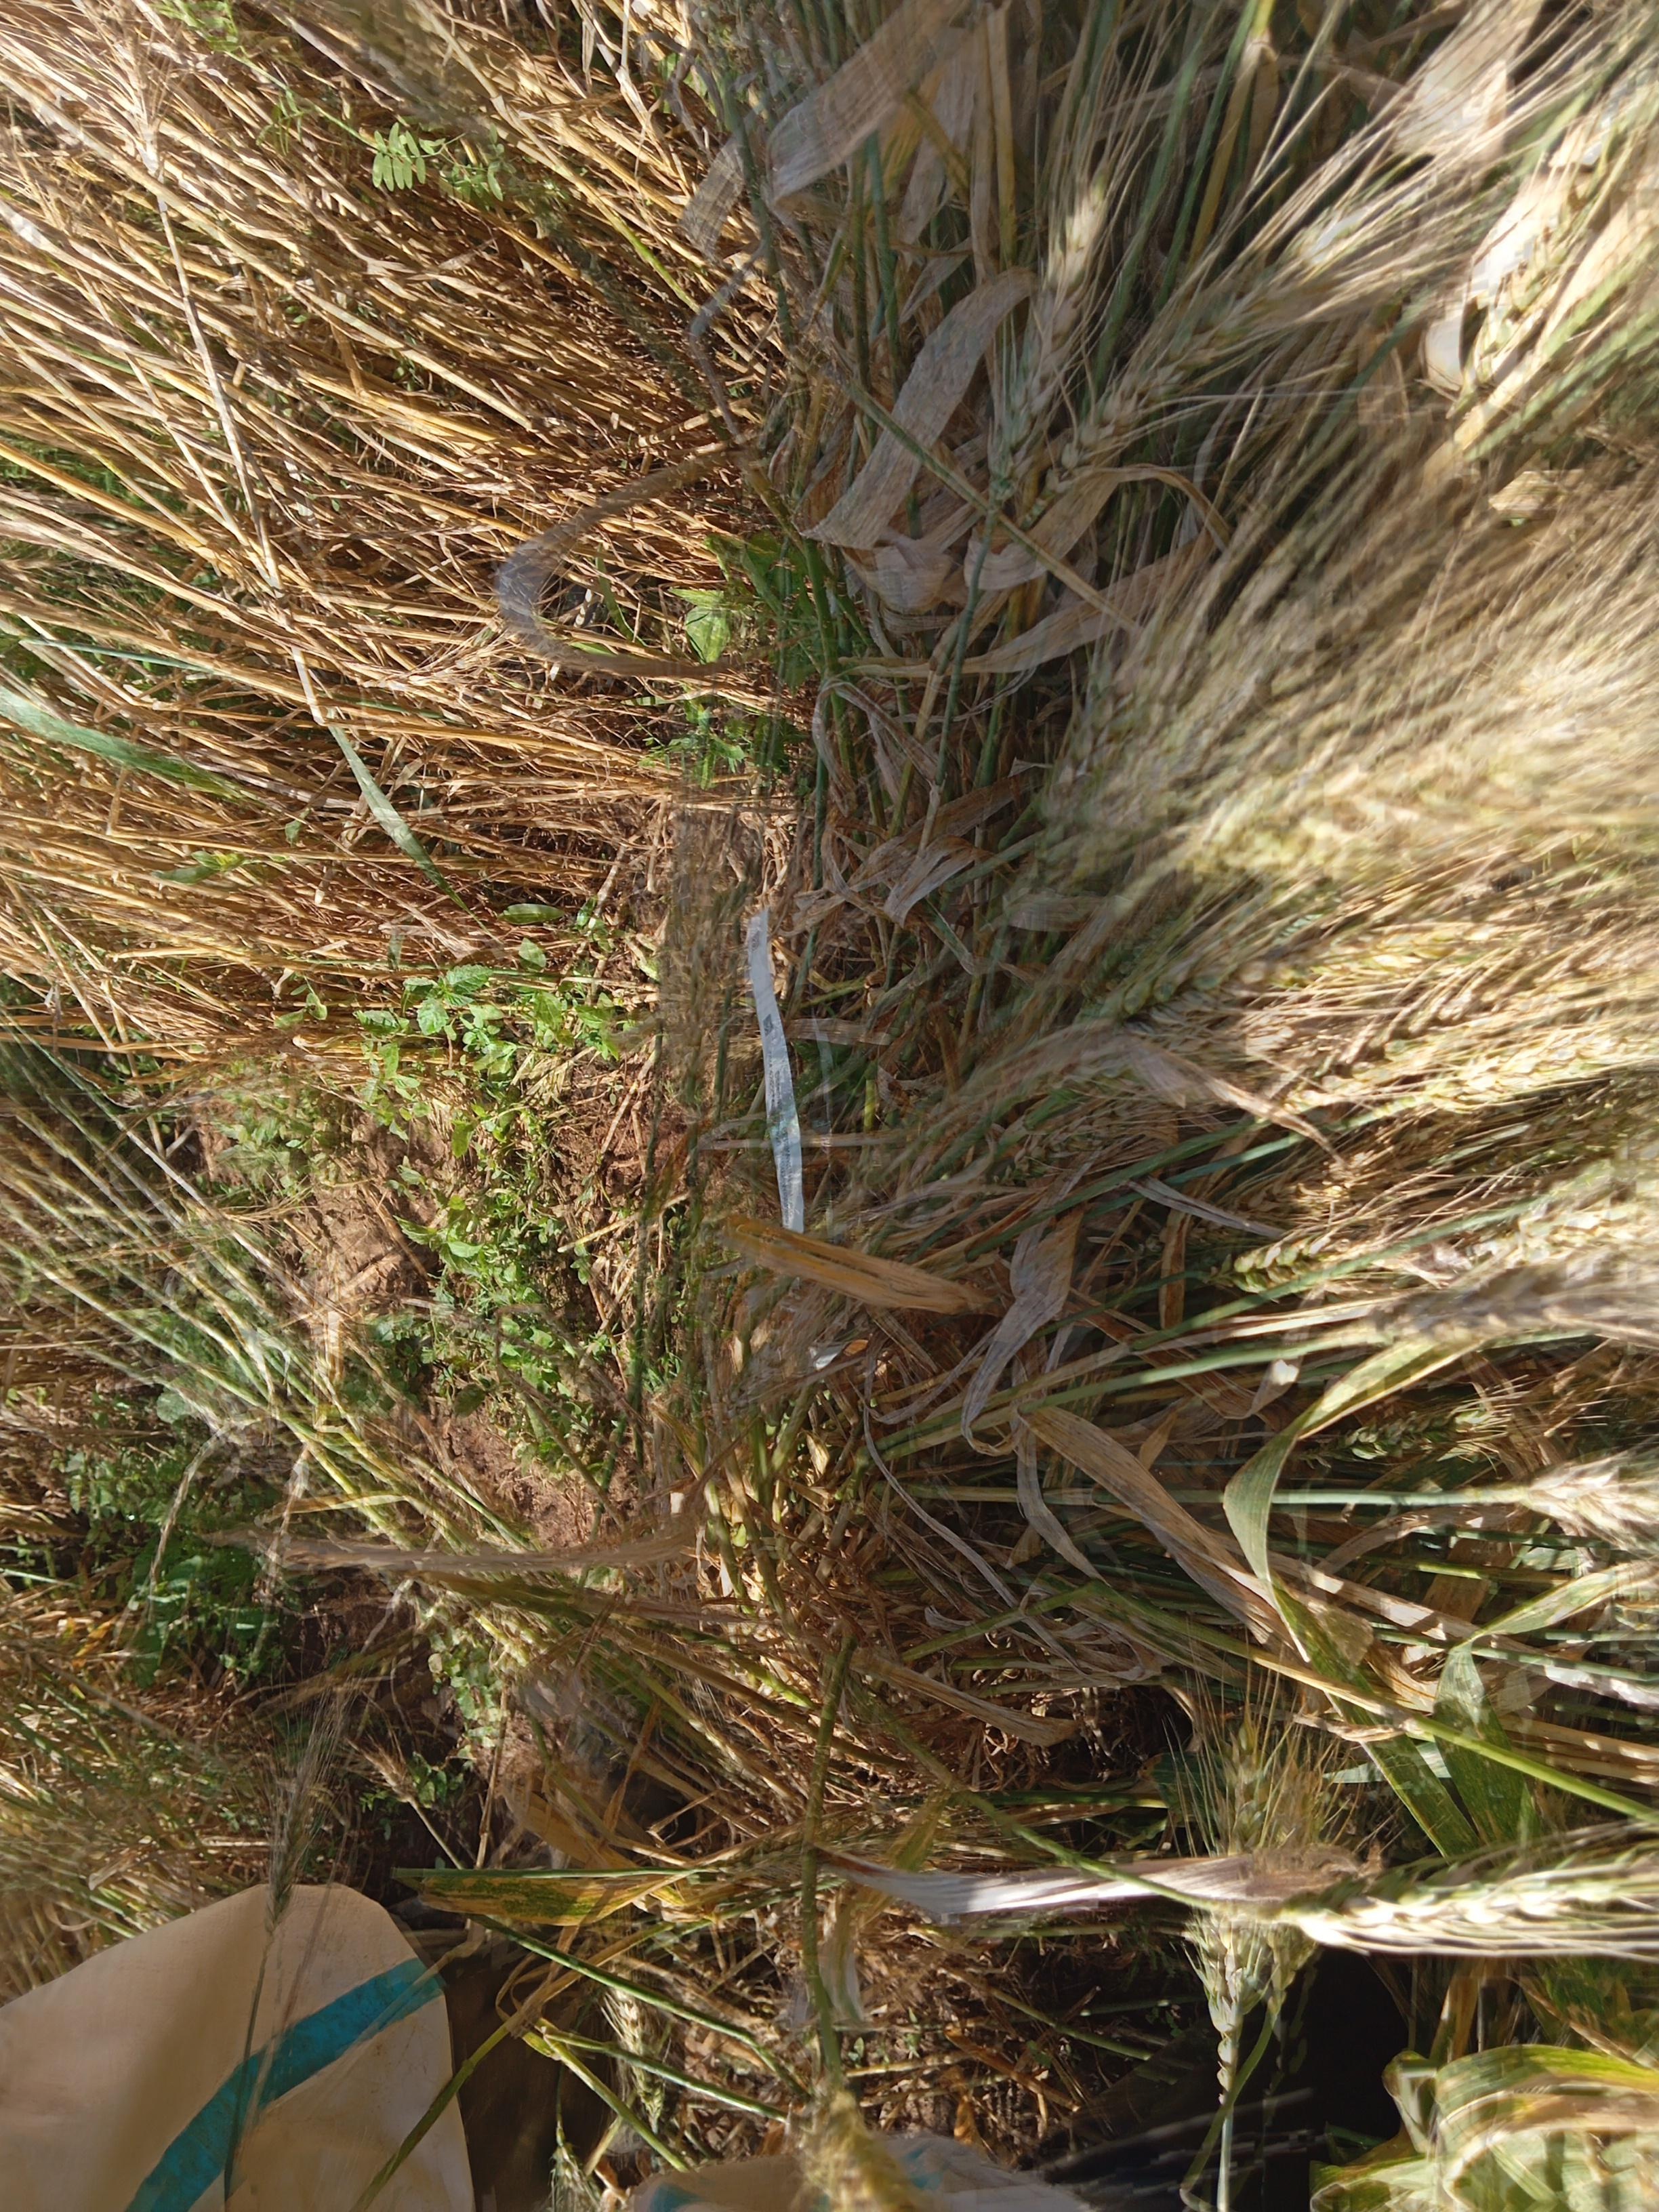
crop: wheat
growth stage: maturity
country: Kenya
